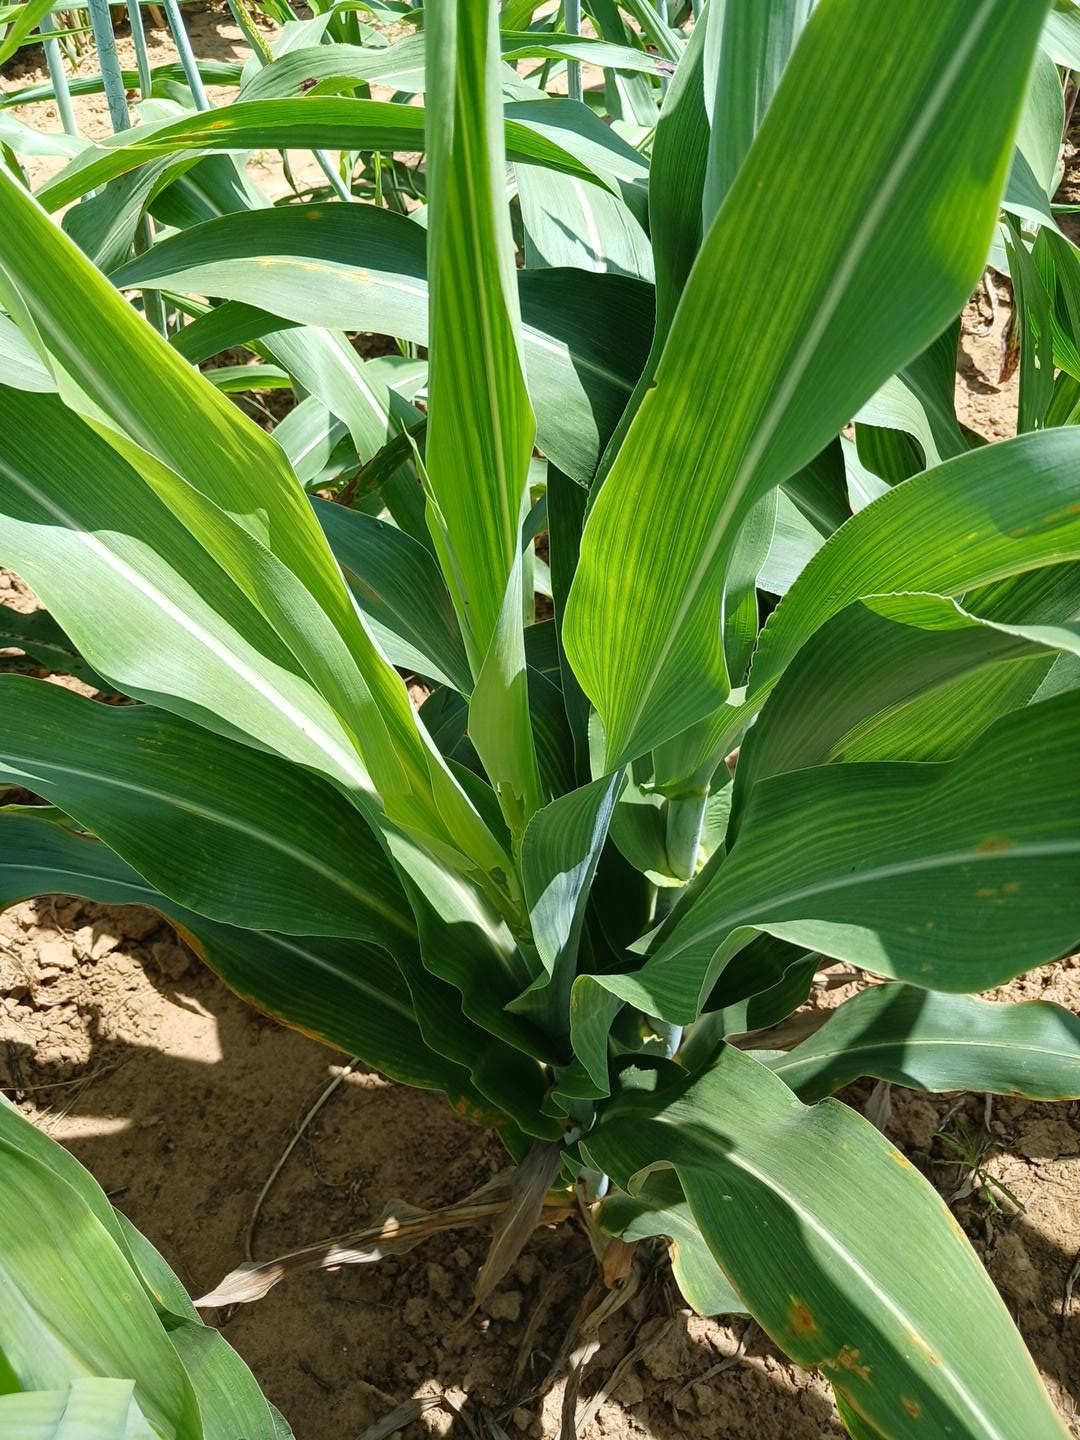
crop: sorghum
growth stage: vegetative
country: Senegal
